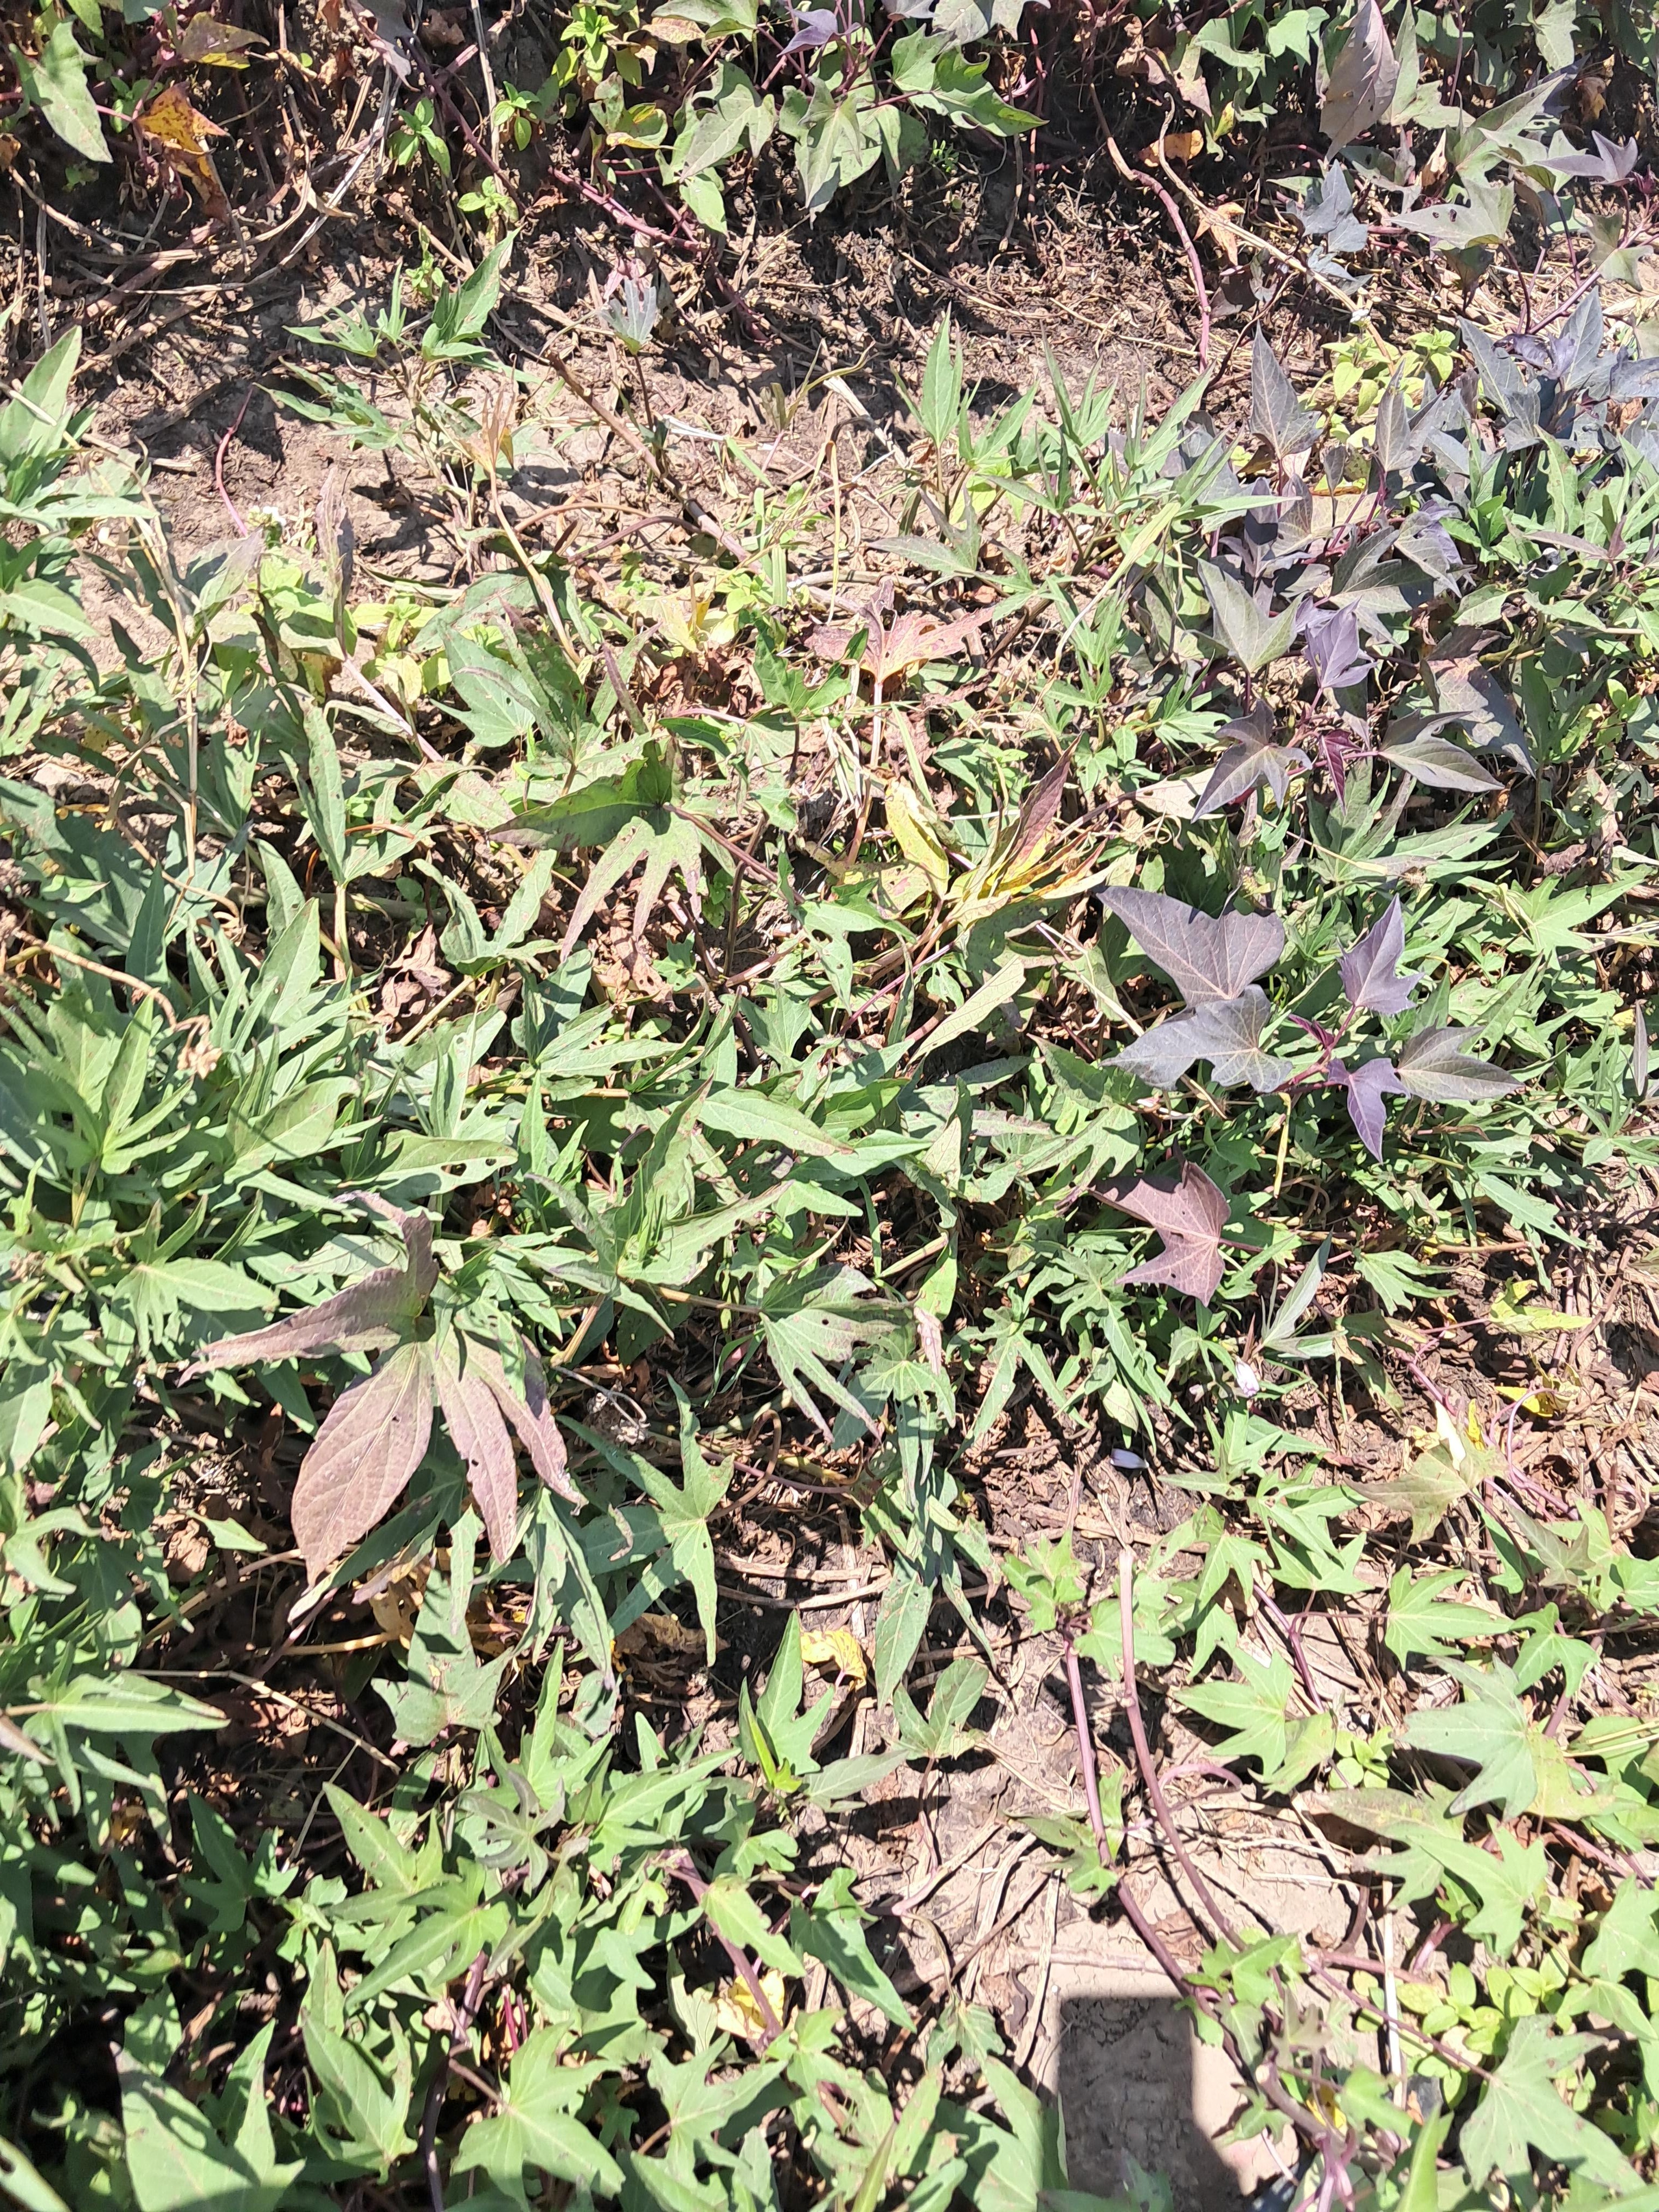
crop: sweet potato
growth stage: flowering
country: Tanzania
